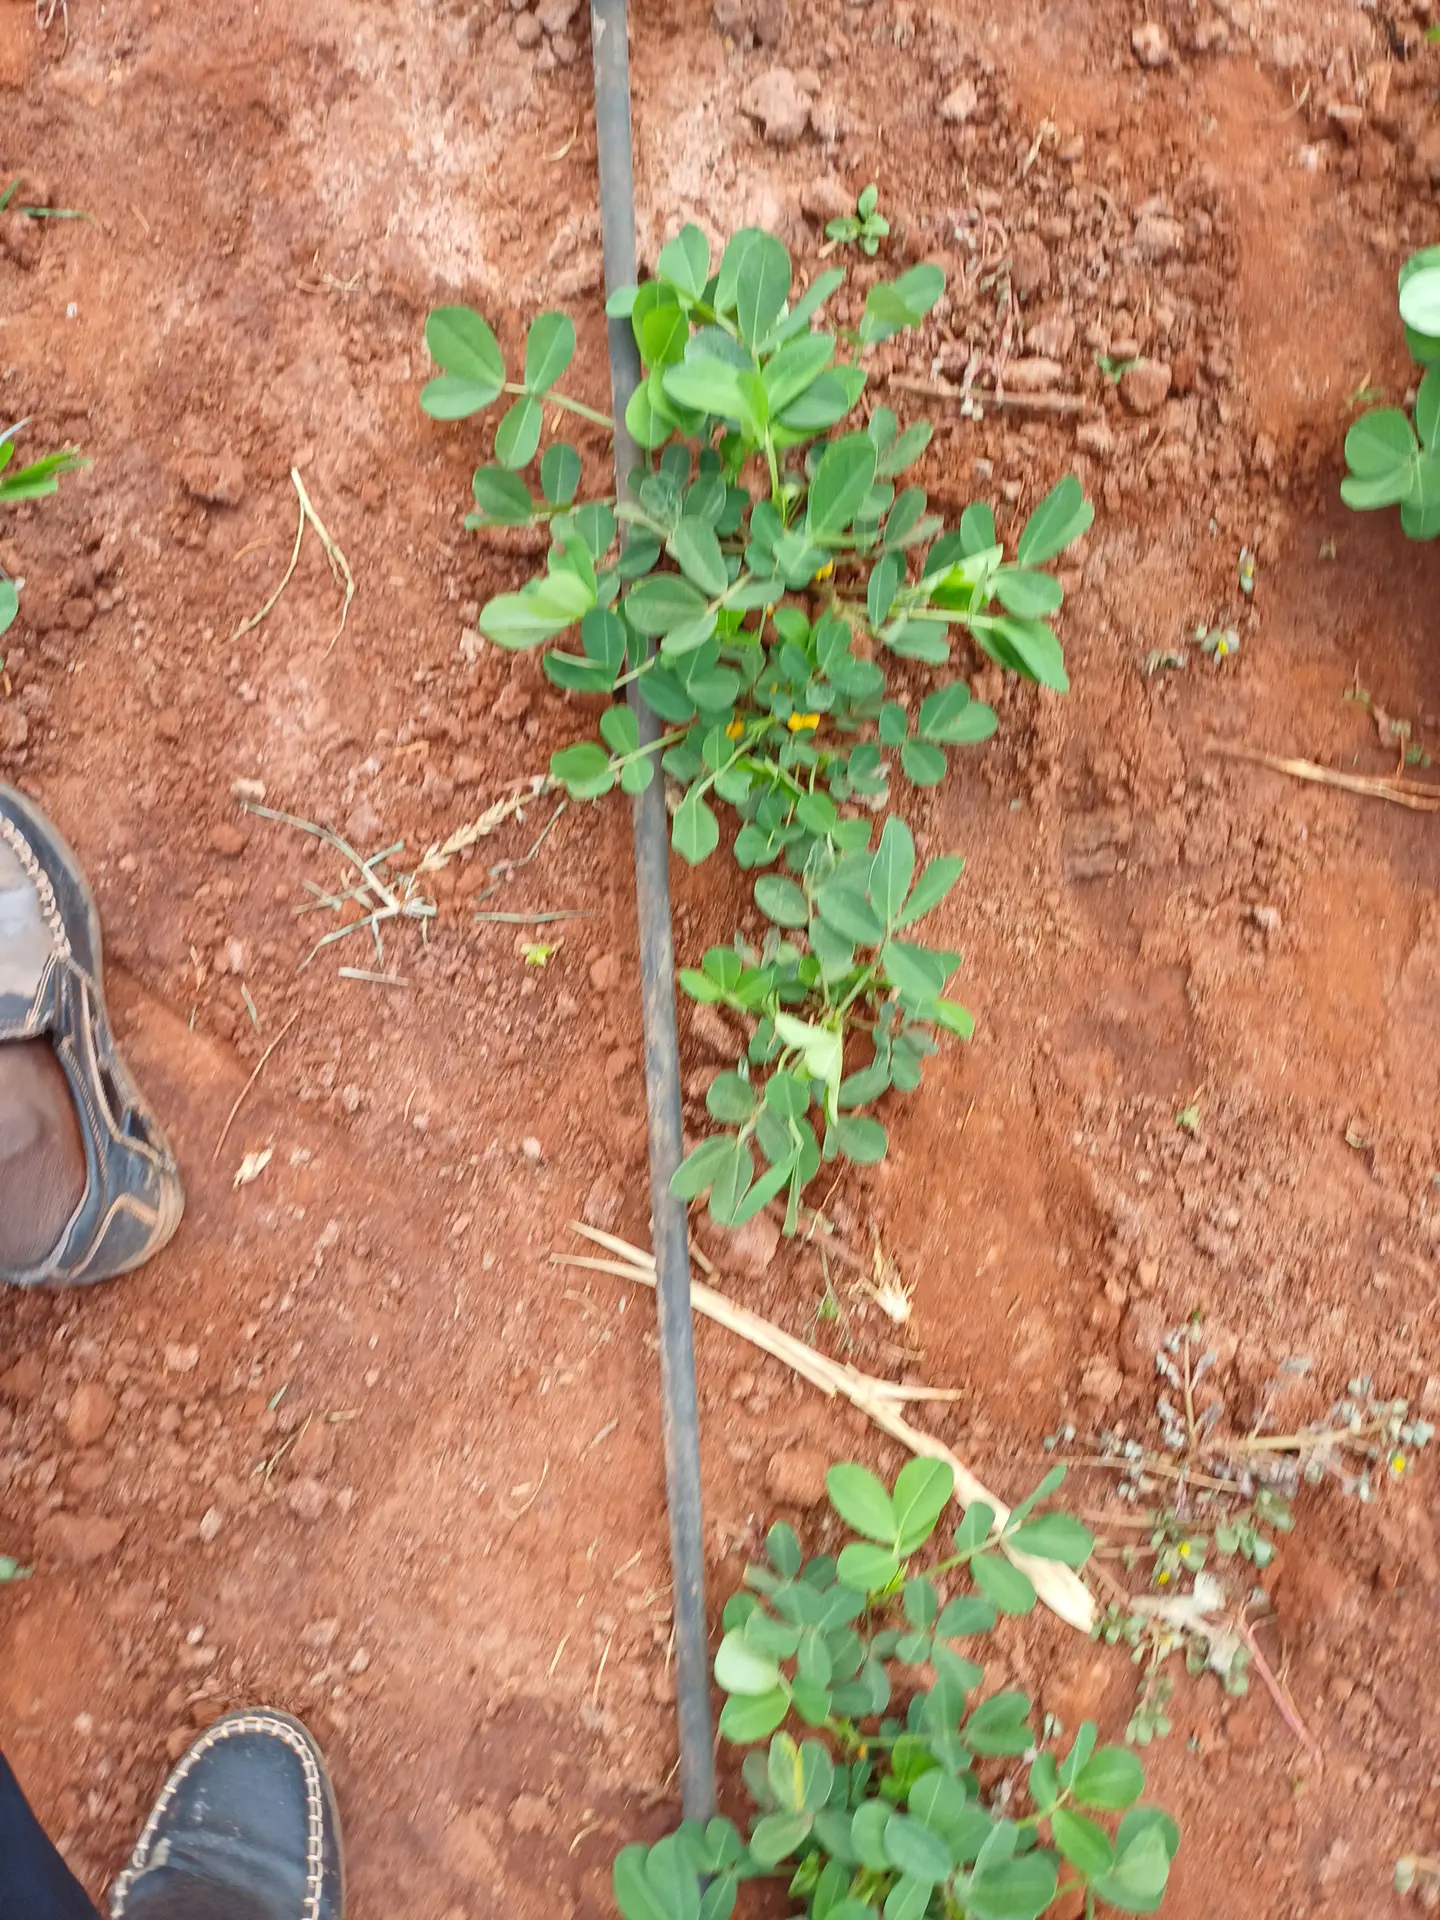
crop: groundnut
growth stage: vegetative
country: Kenya
